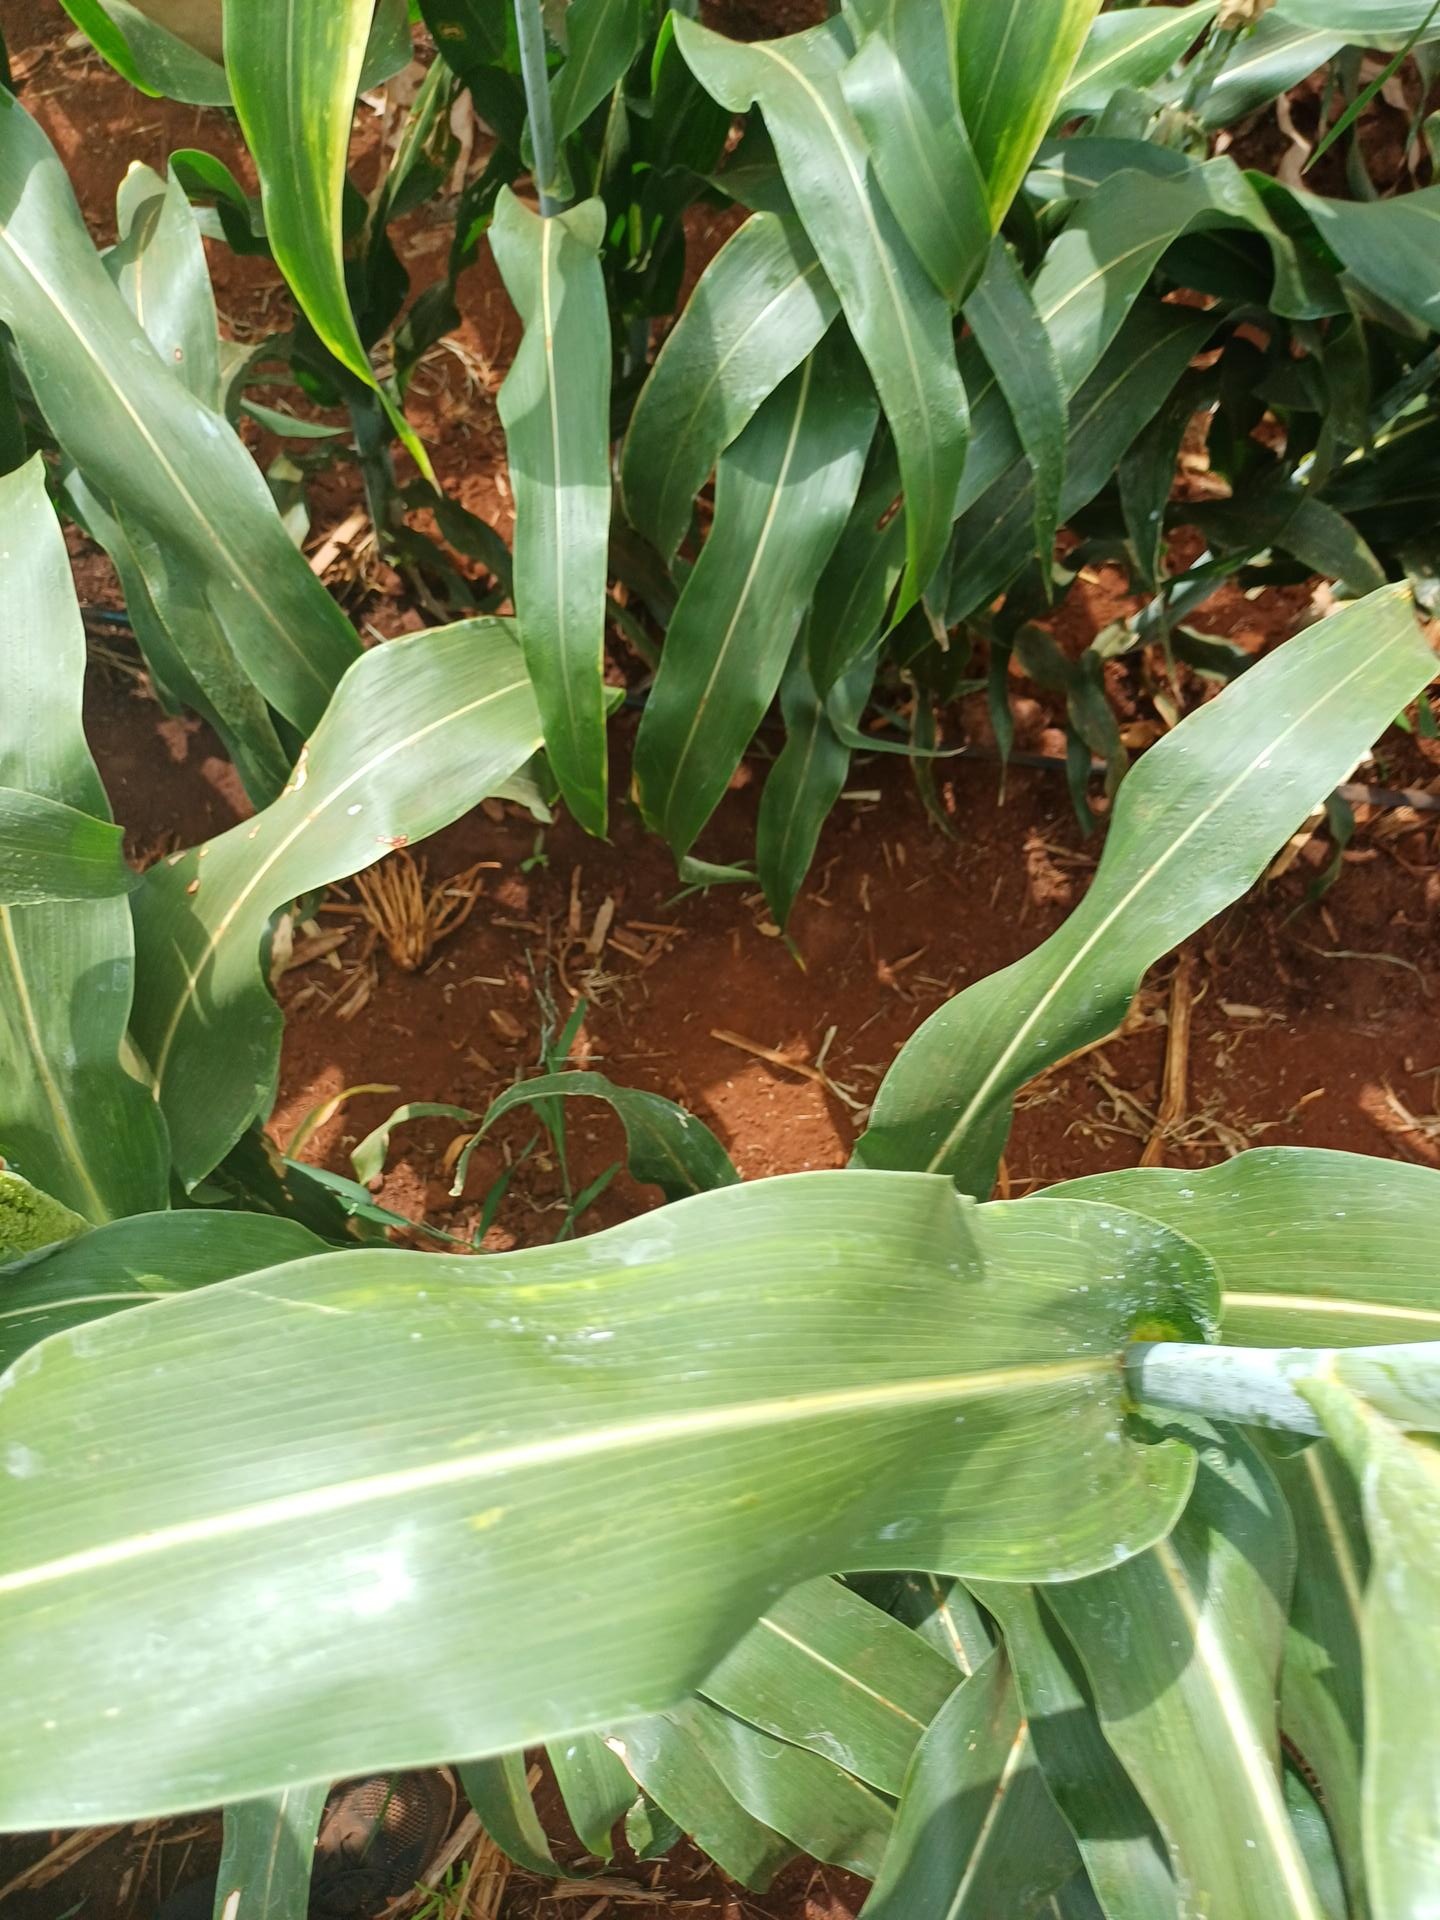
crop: sorghum
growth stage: heading tuber
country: Kenya
